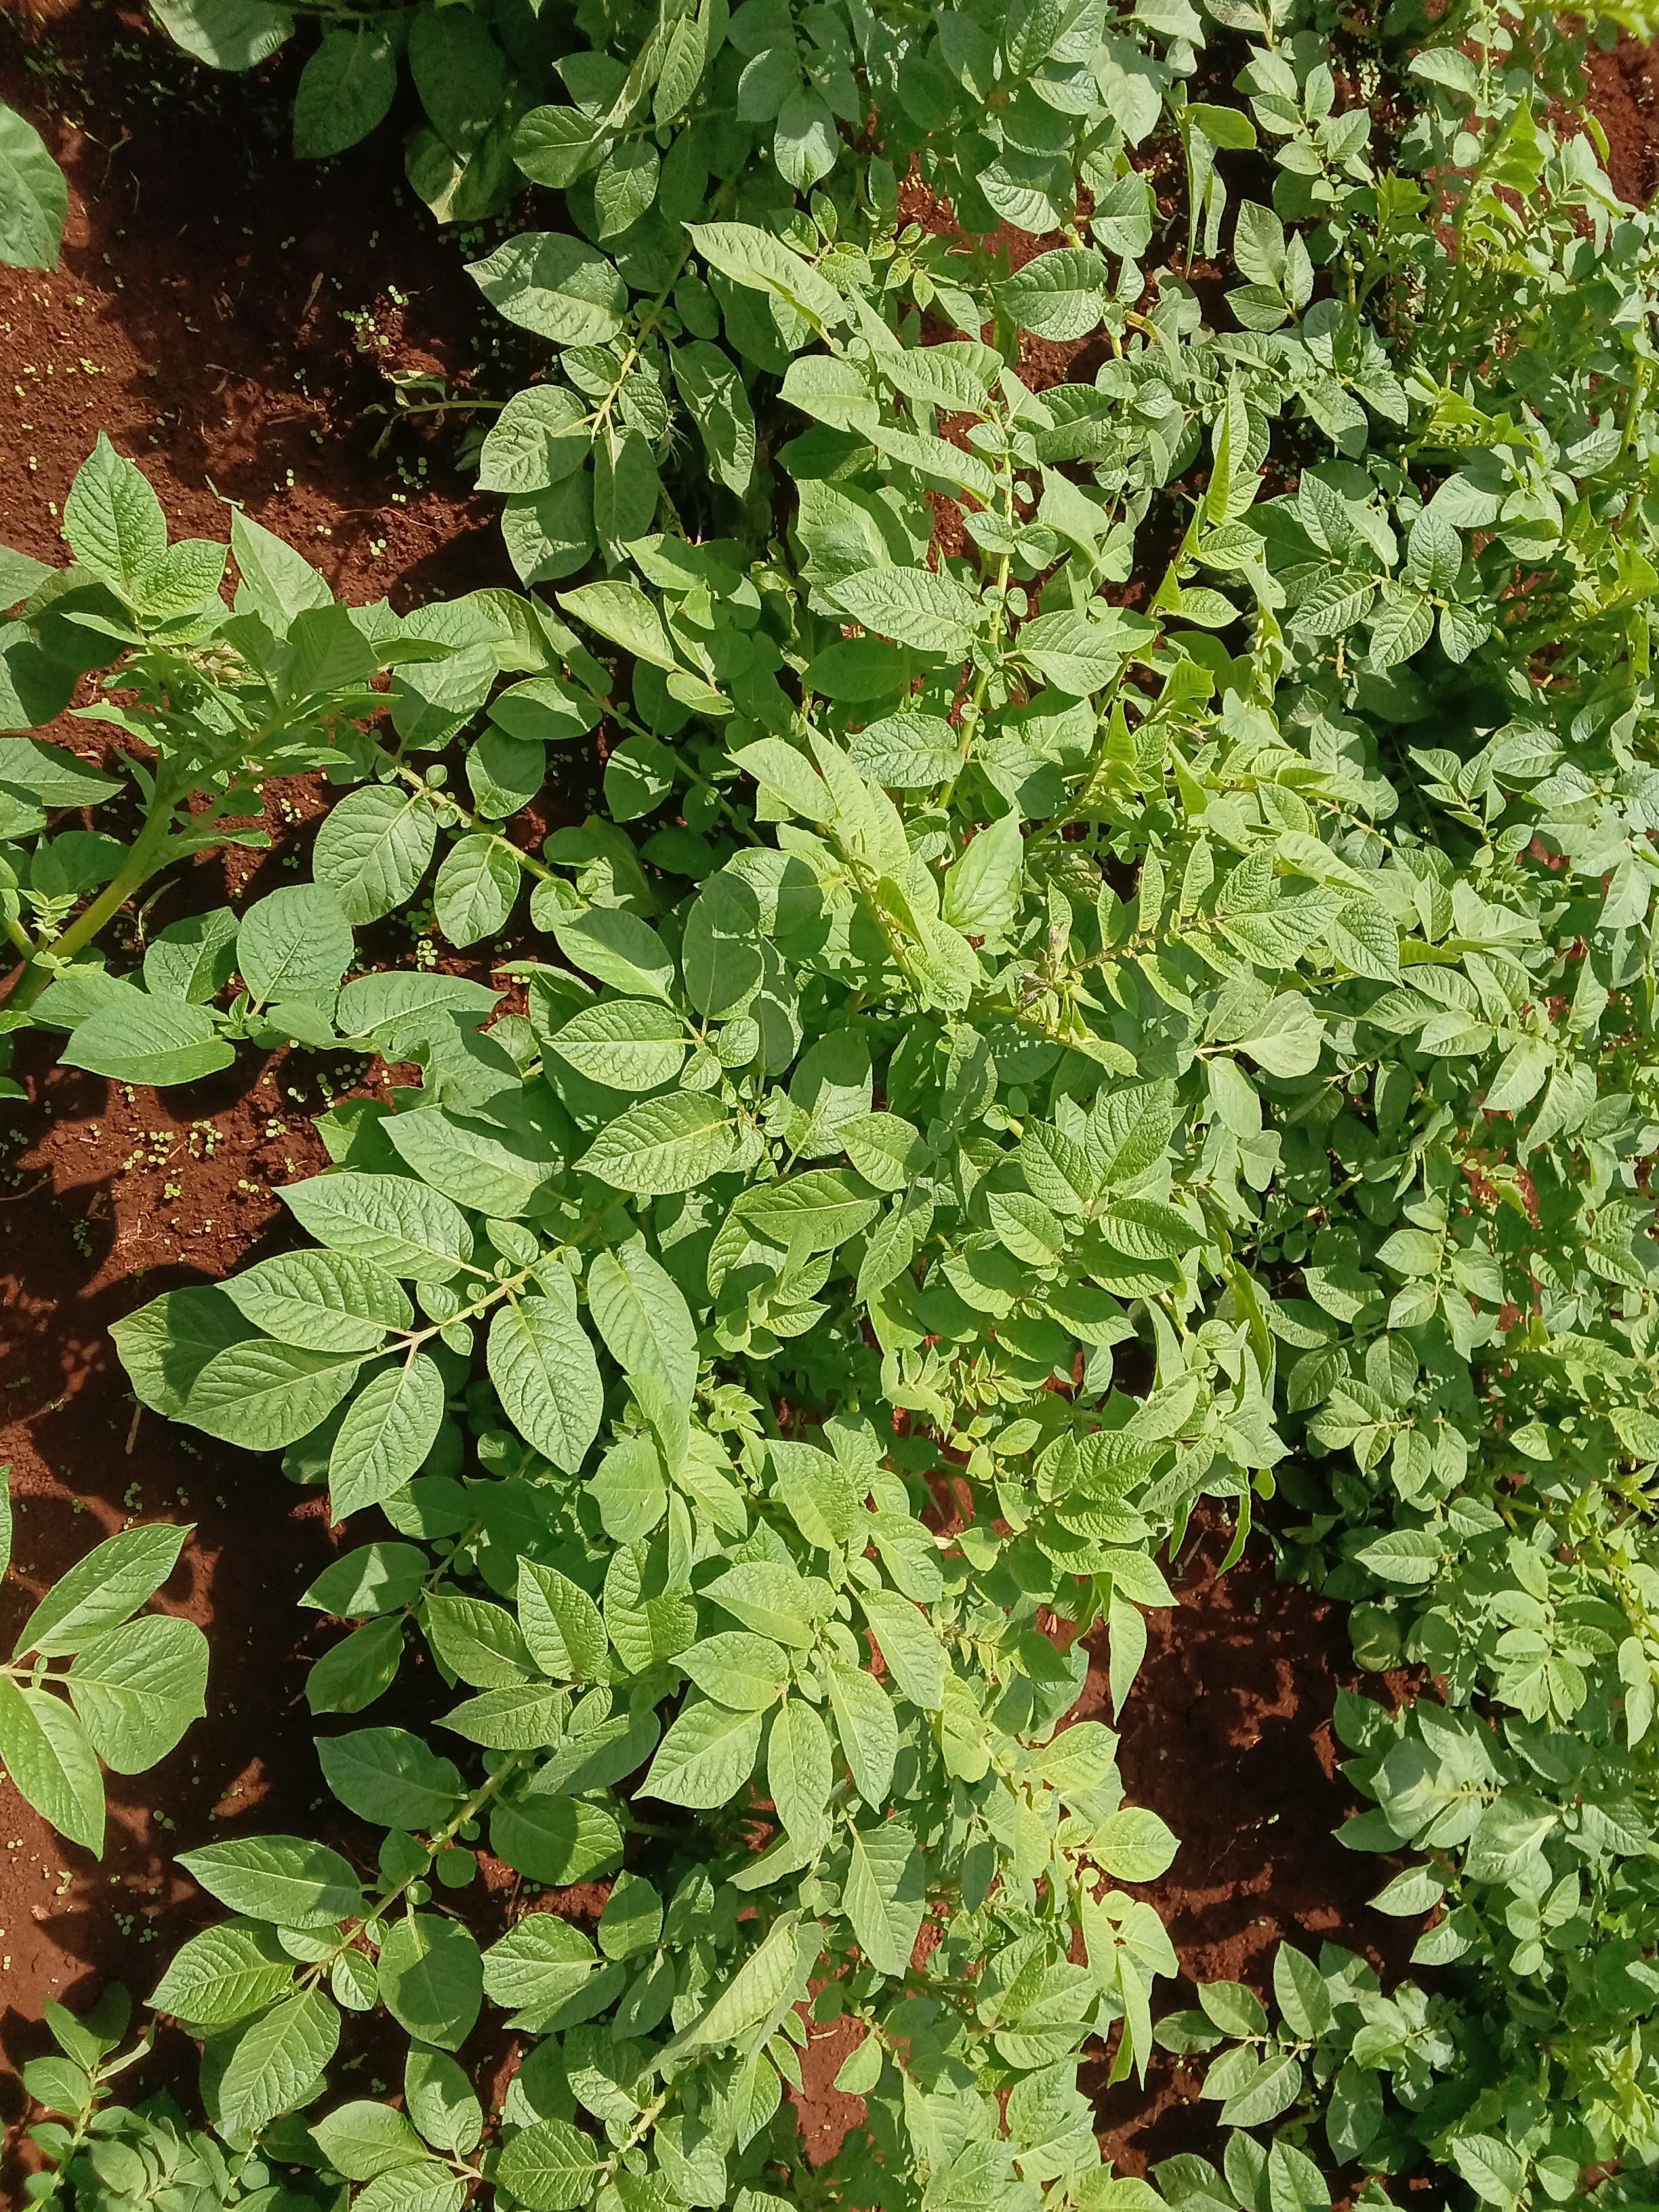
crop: potato
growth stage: flowering
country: Kenya
